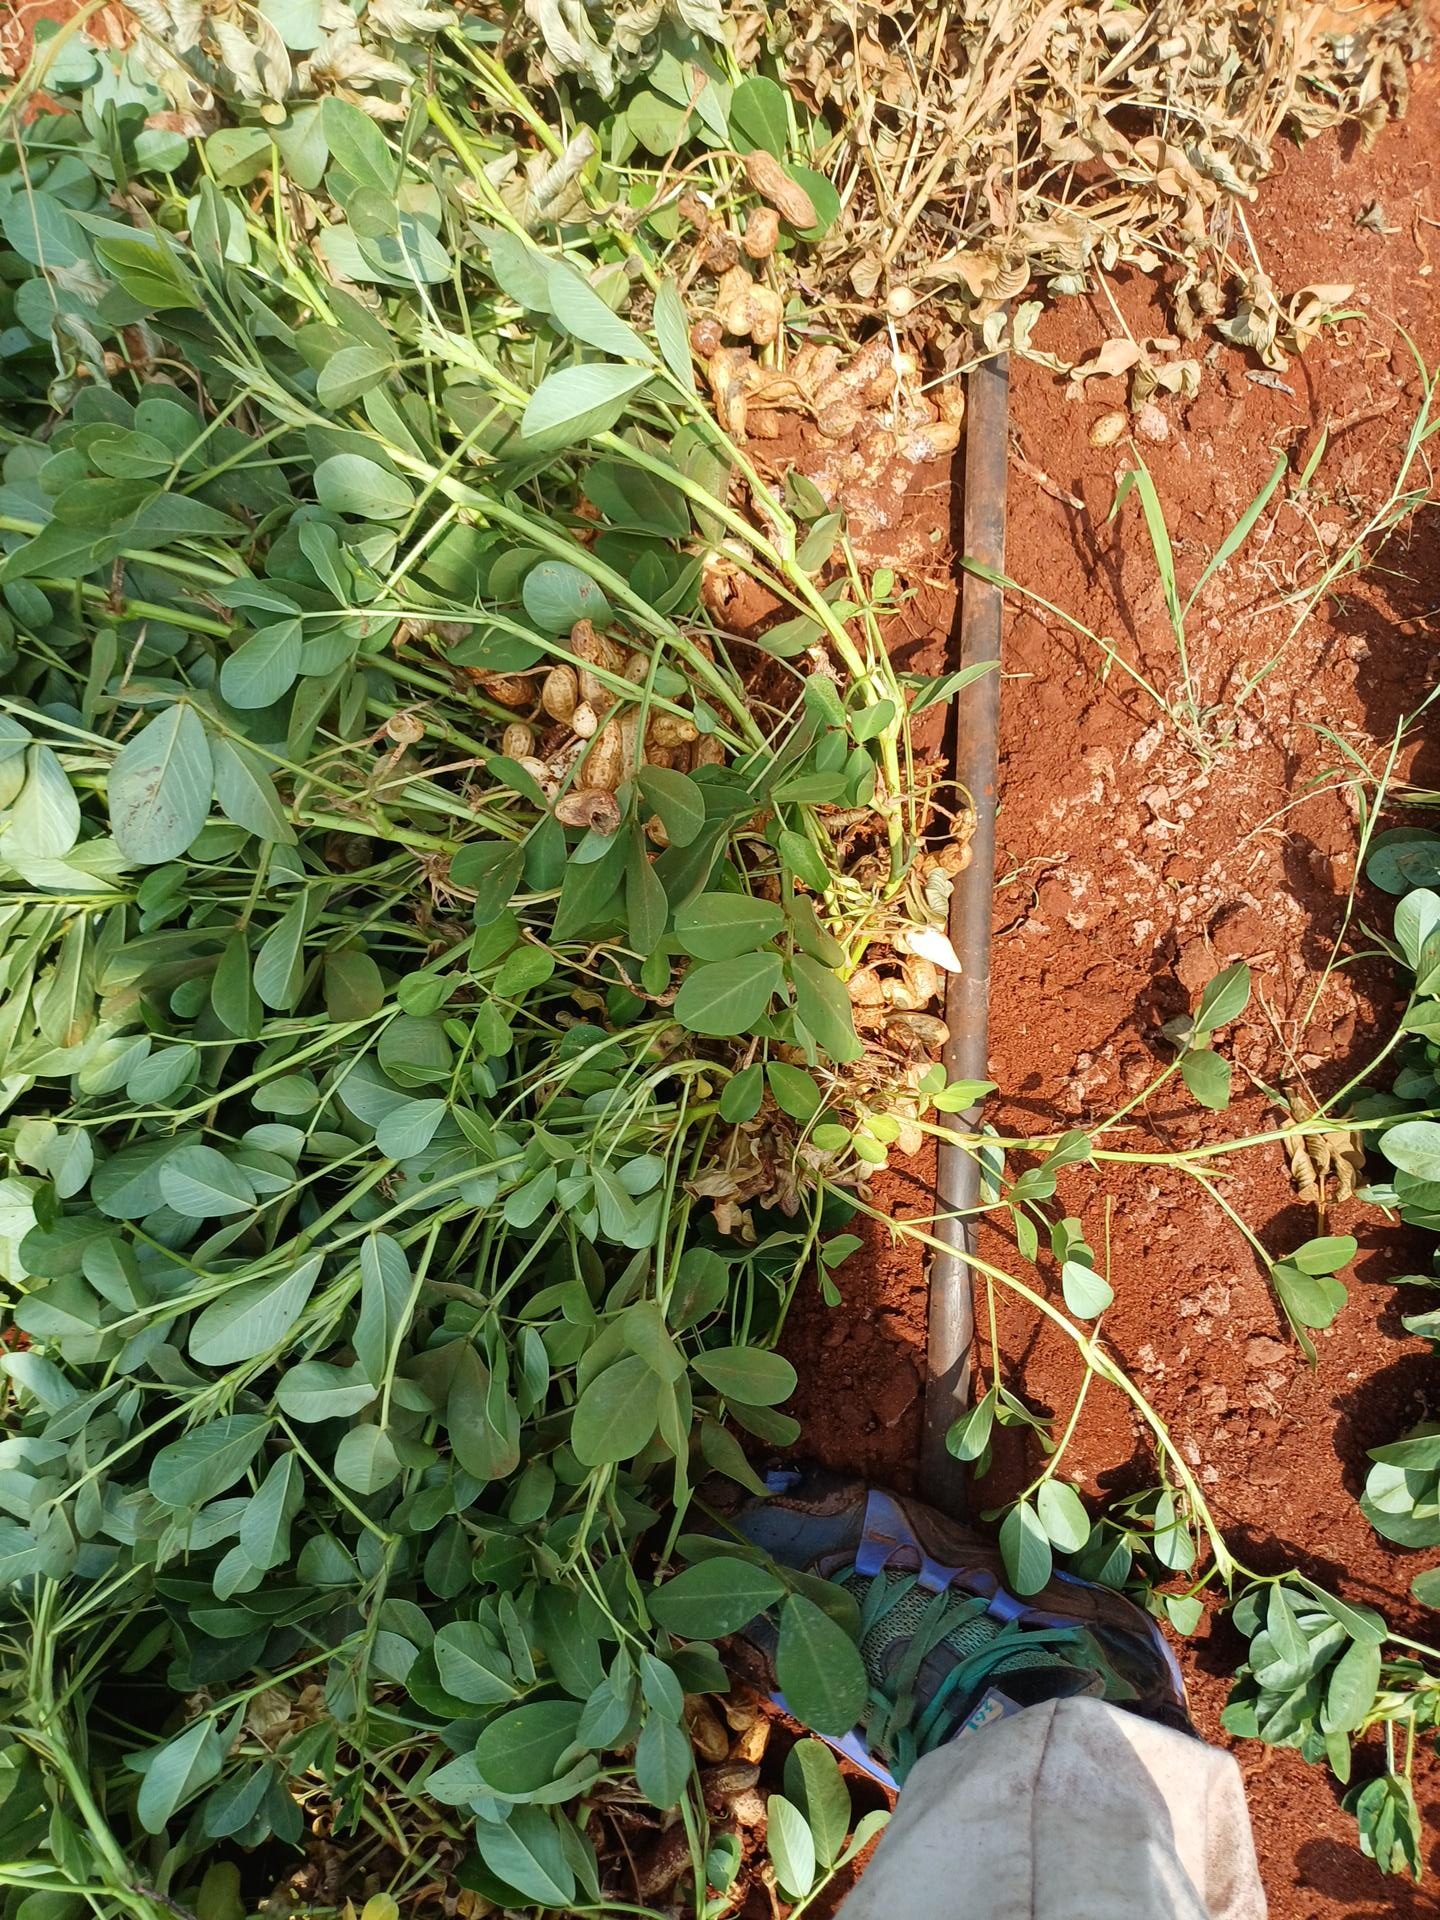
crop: groundnut
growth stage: harvest
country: Kenya
